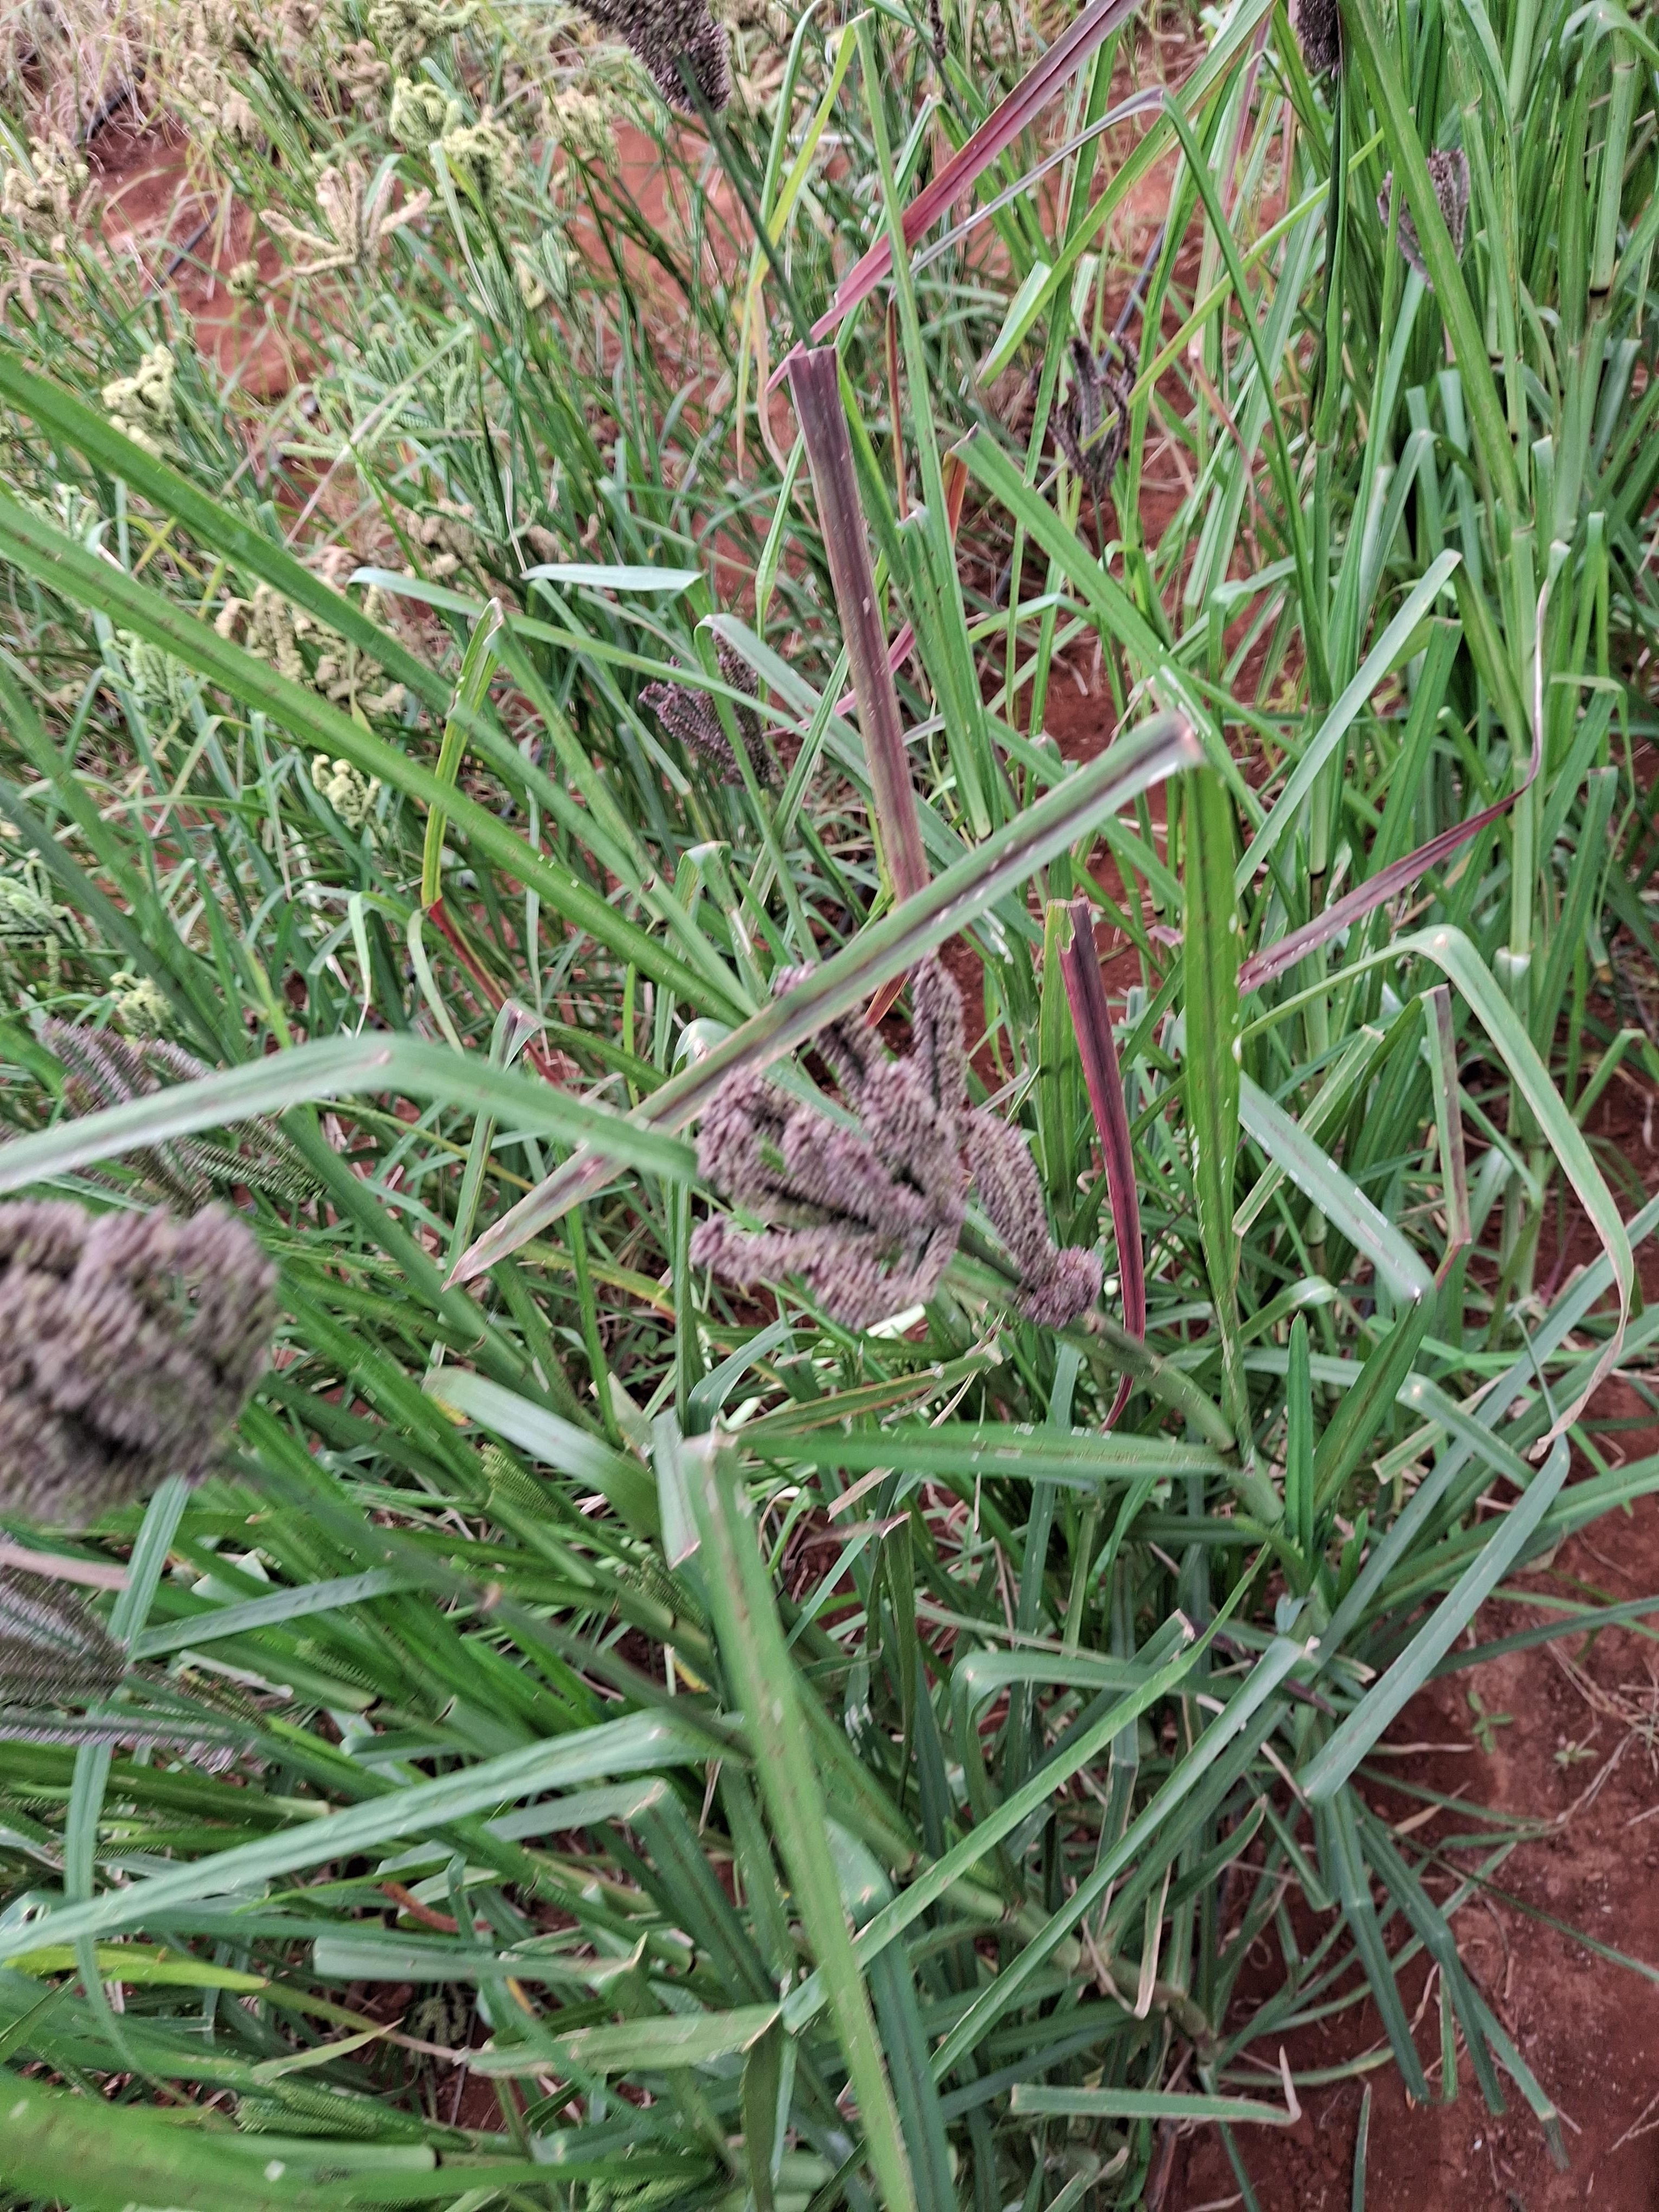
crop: finger millet
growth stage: filling grain
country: Kenya
